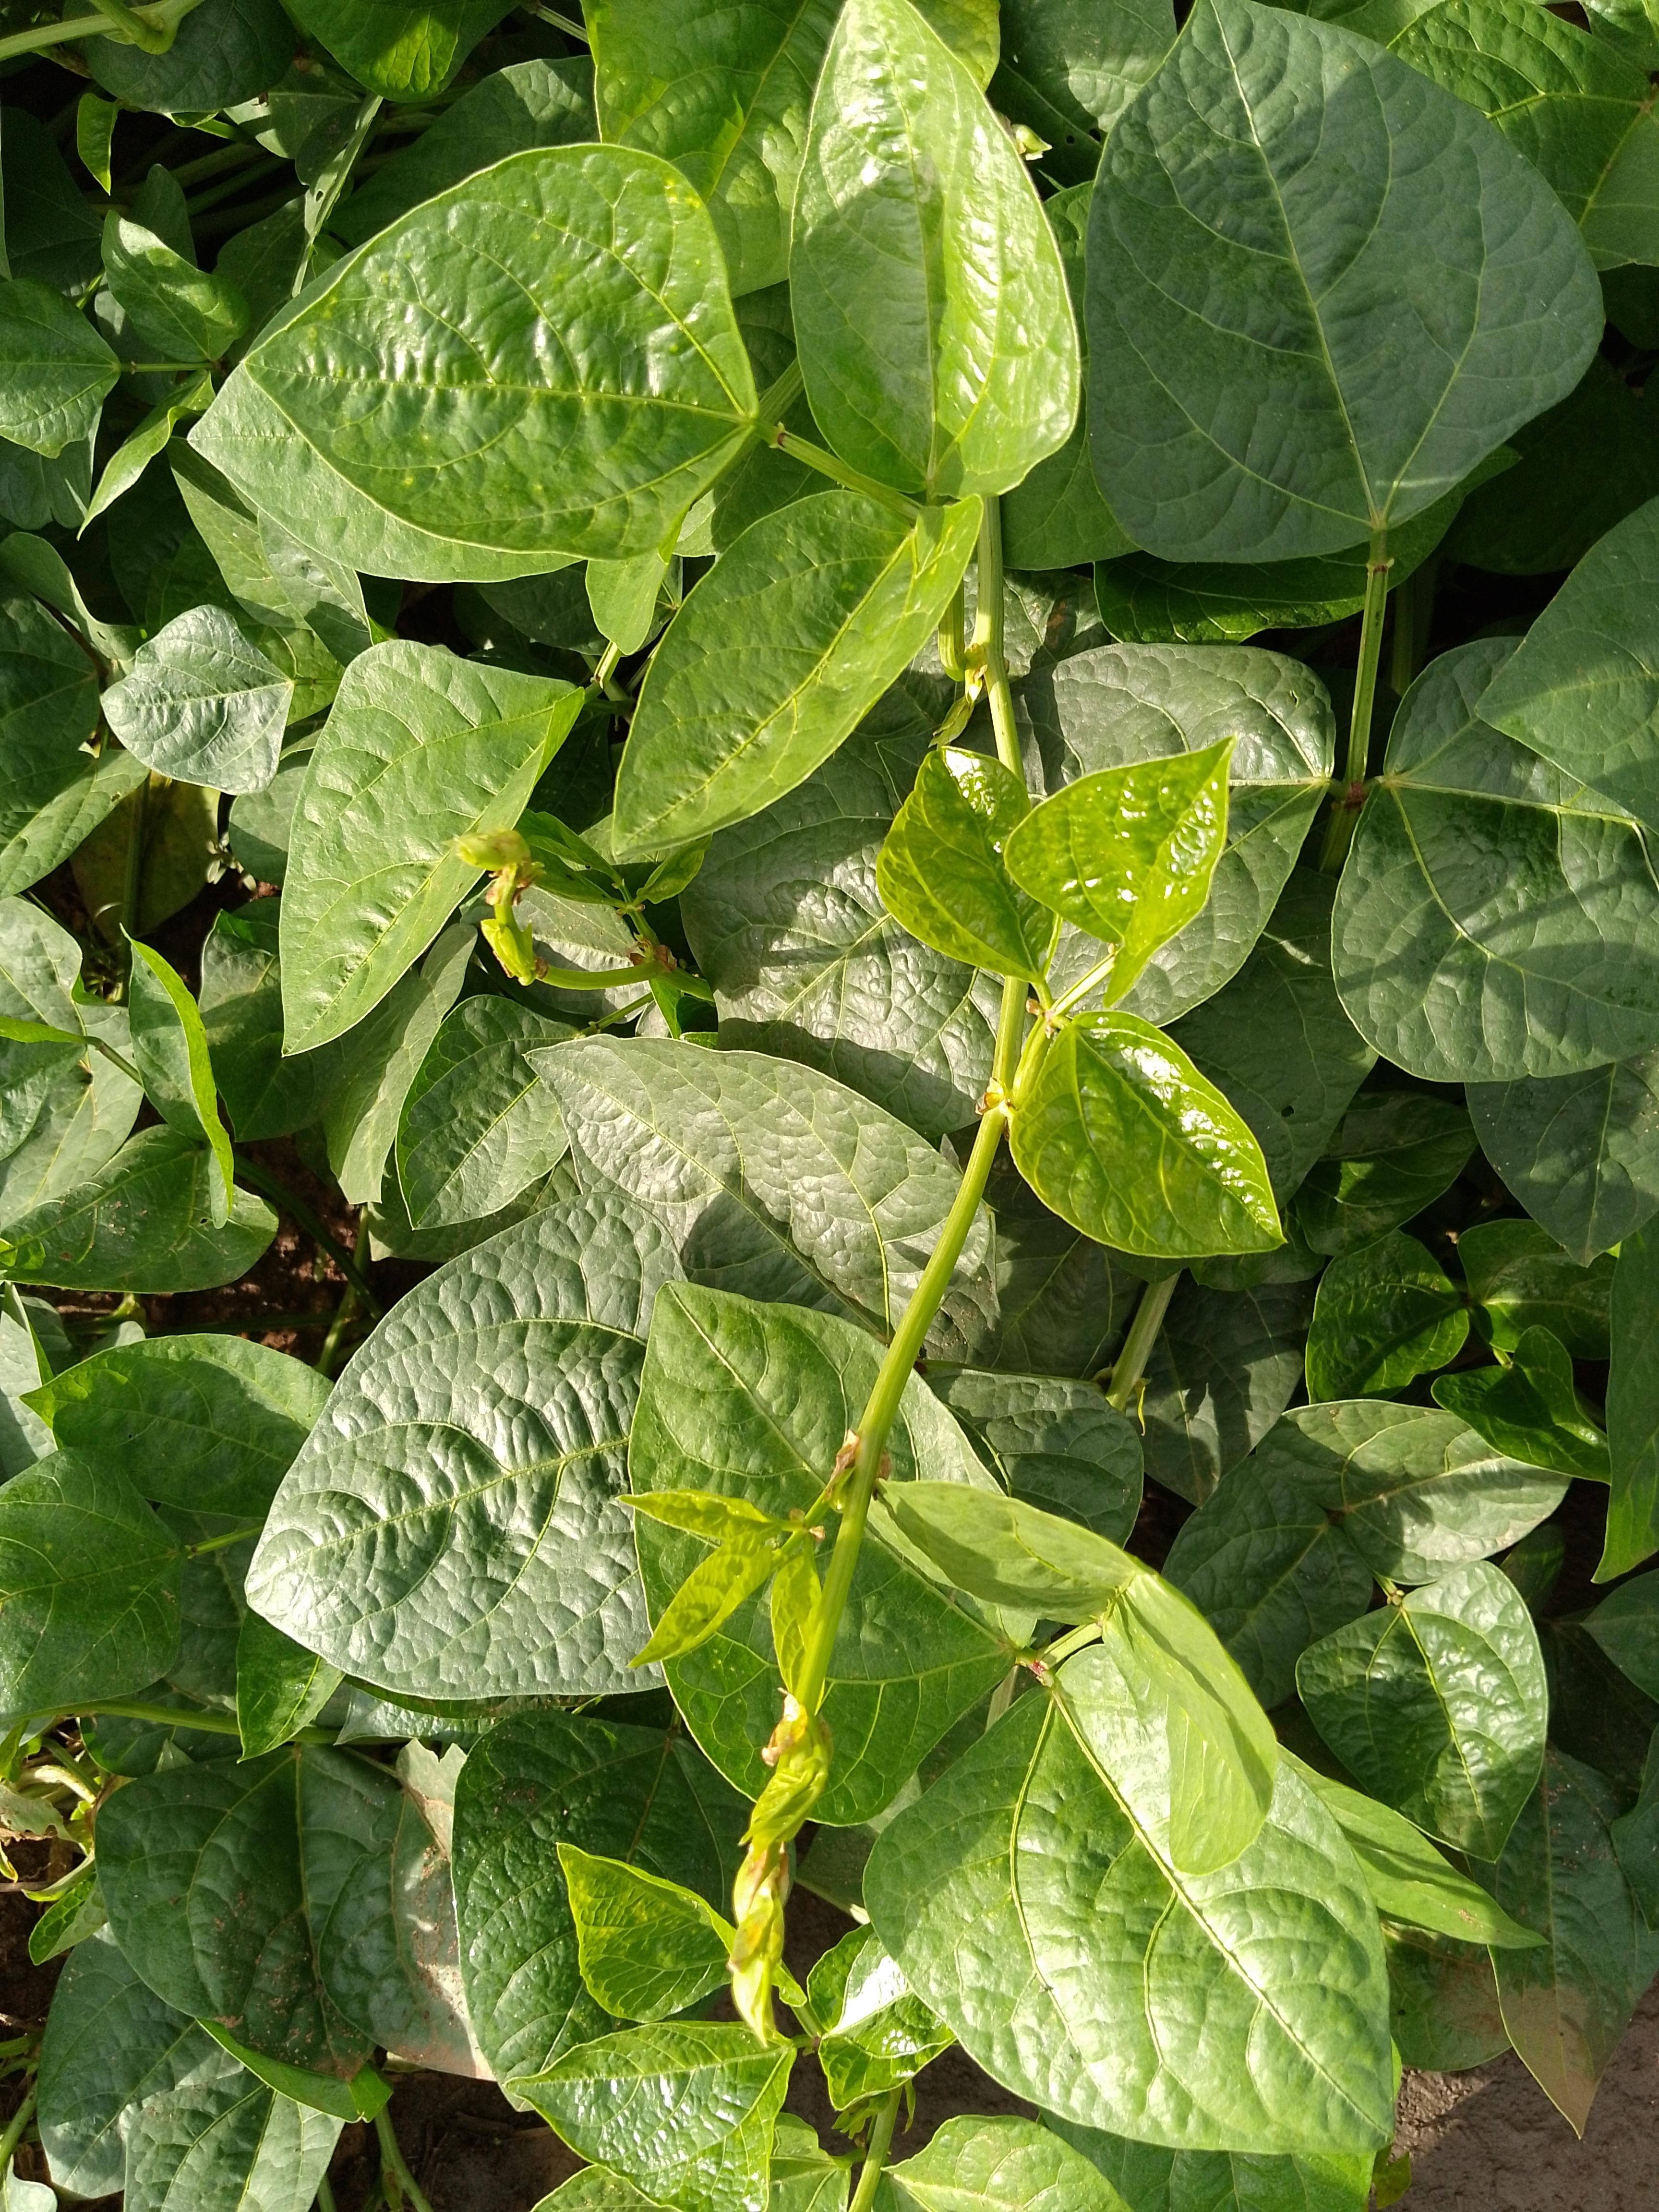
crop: cowpea
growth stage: development pod
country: Malawi
